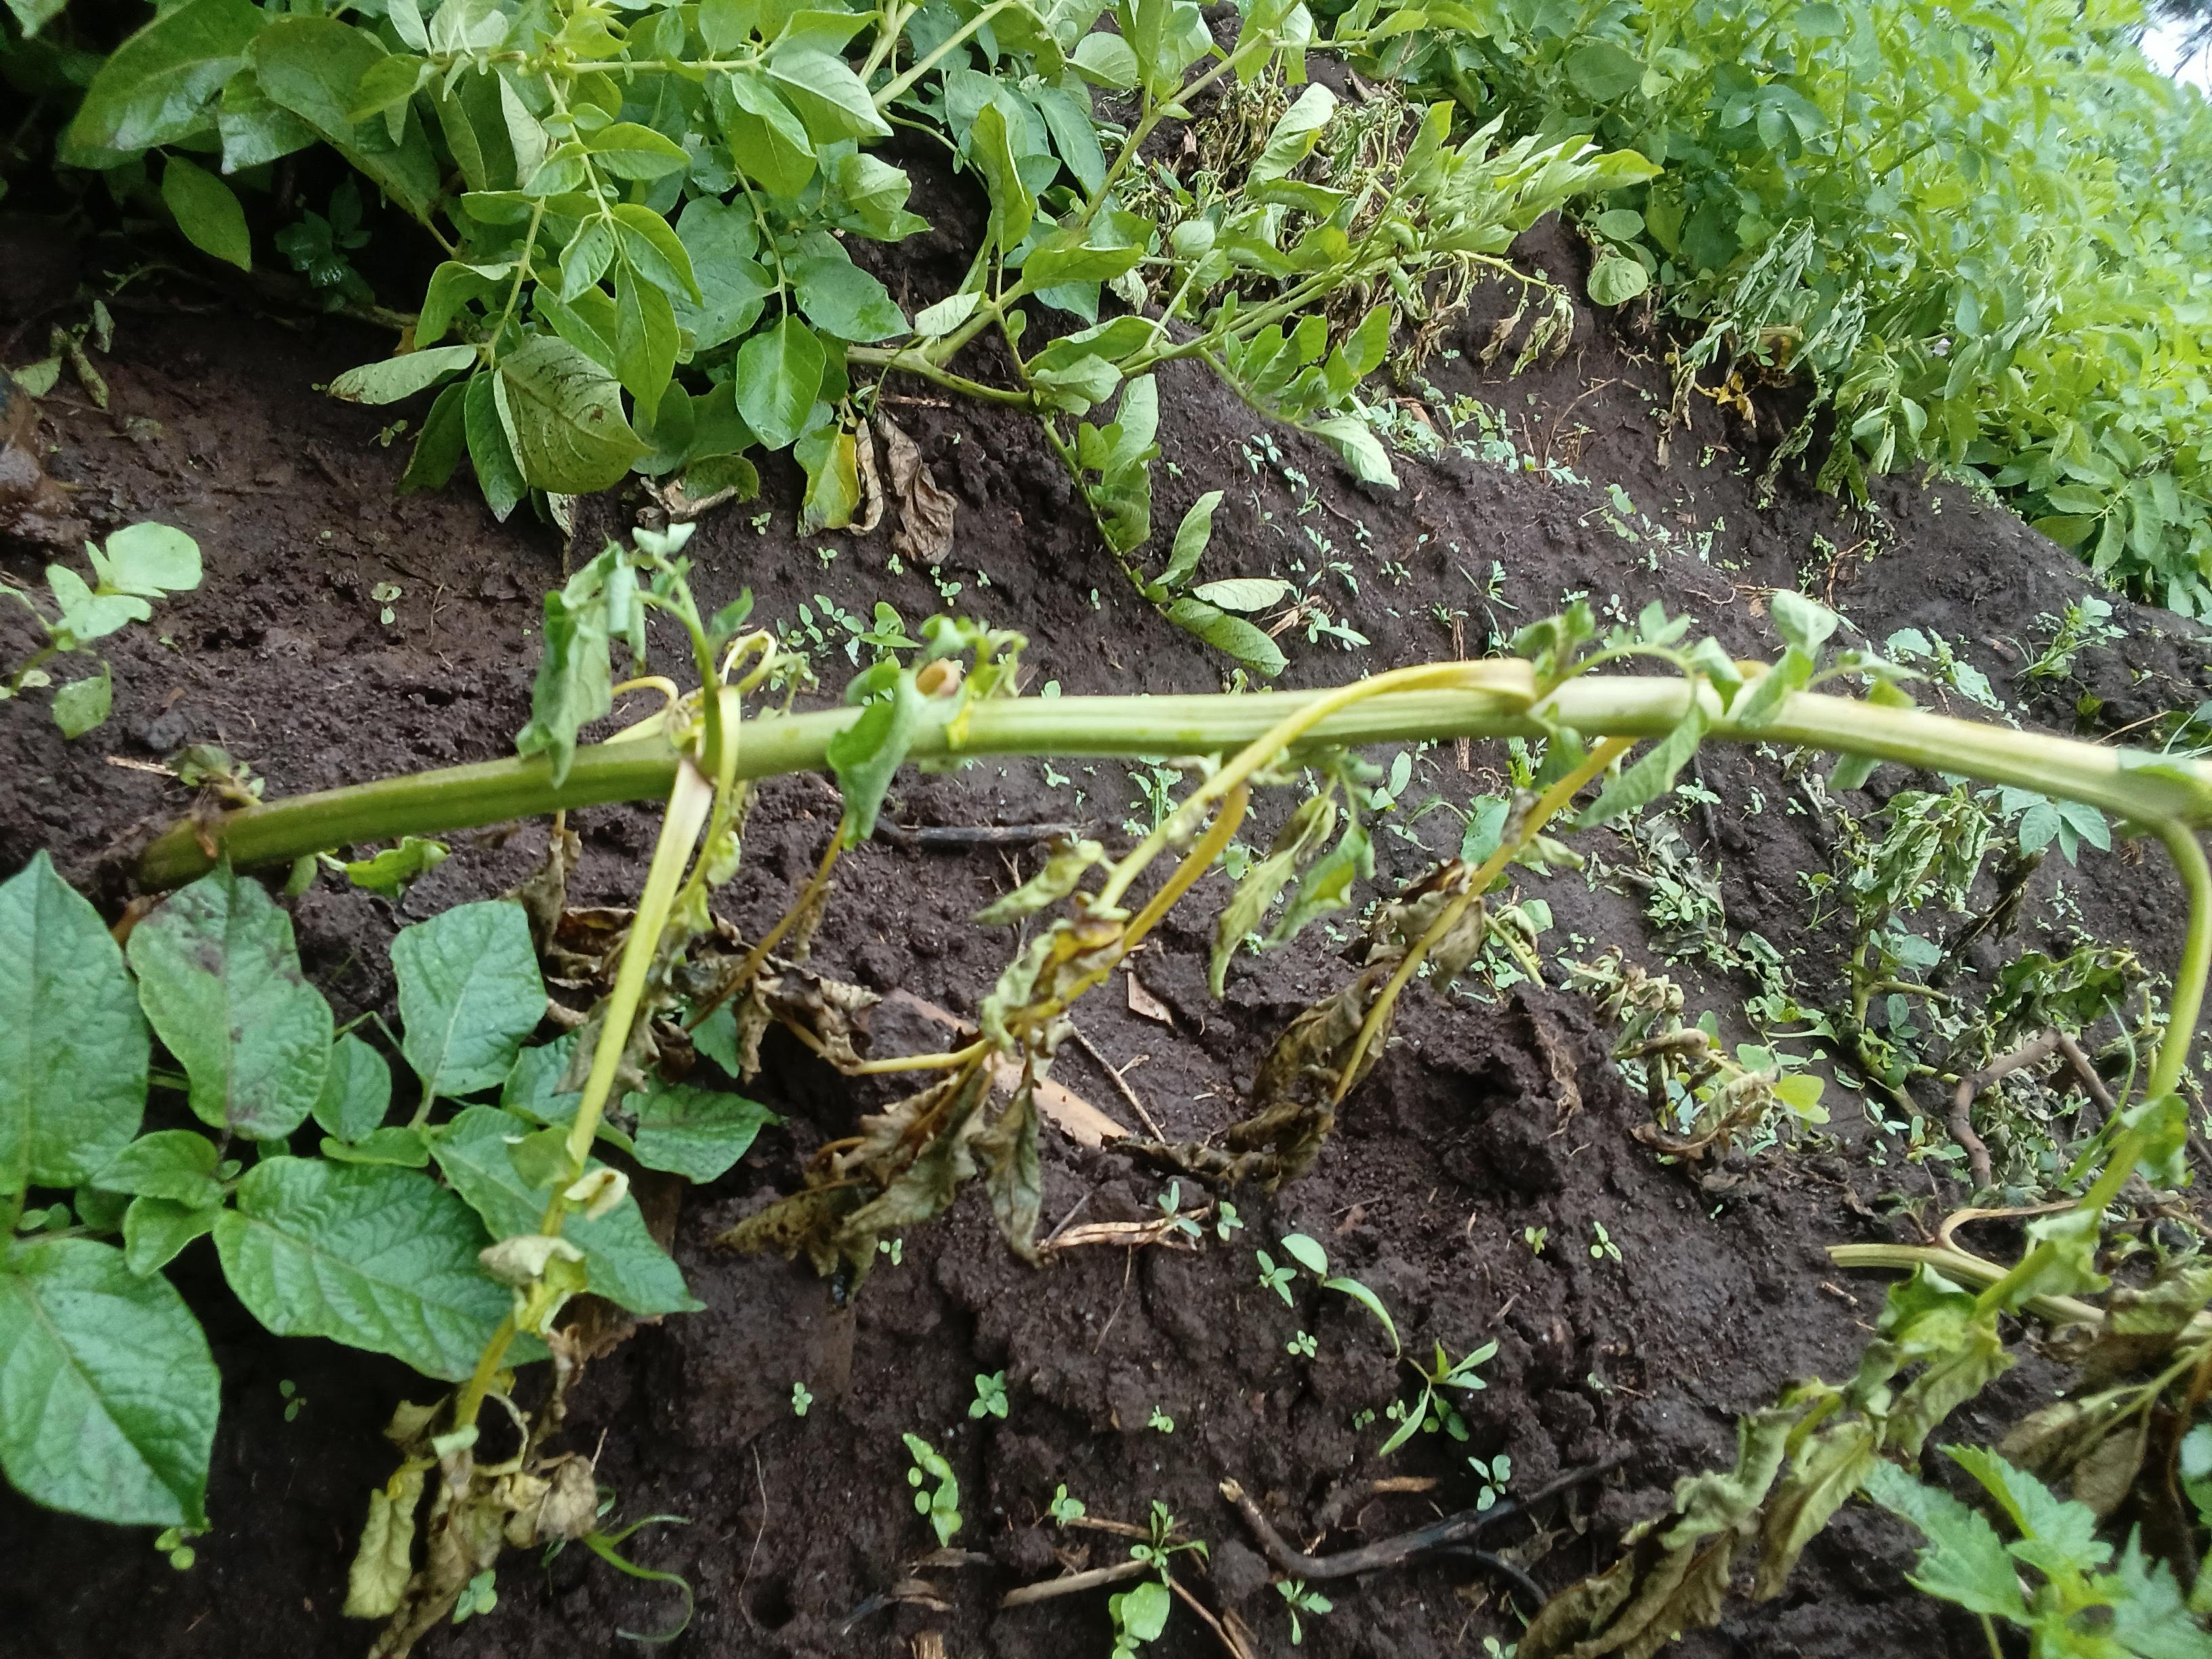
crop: potato
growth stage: vegetative
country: Kenya
